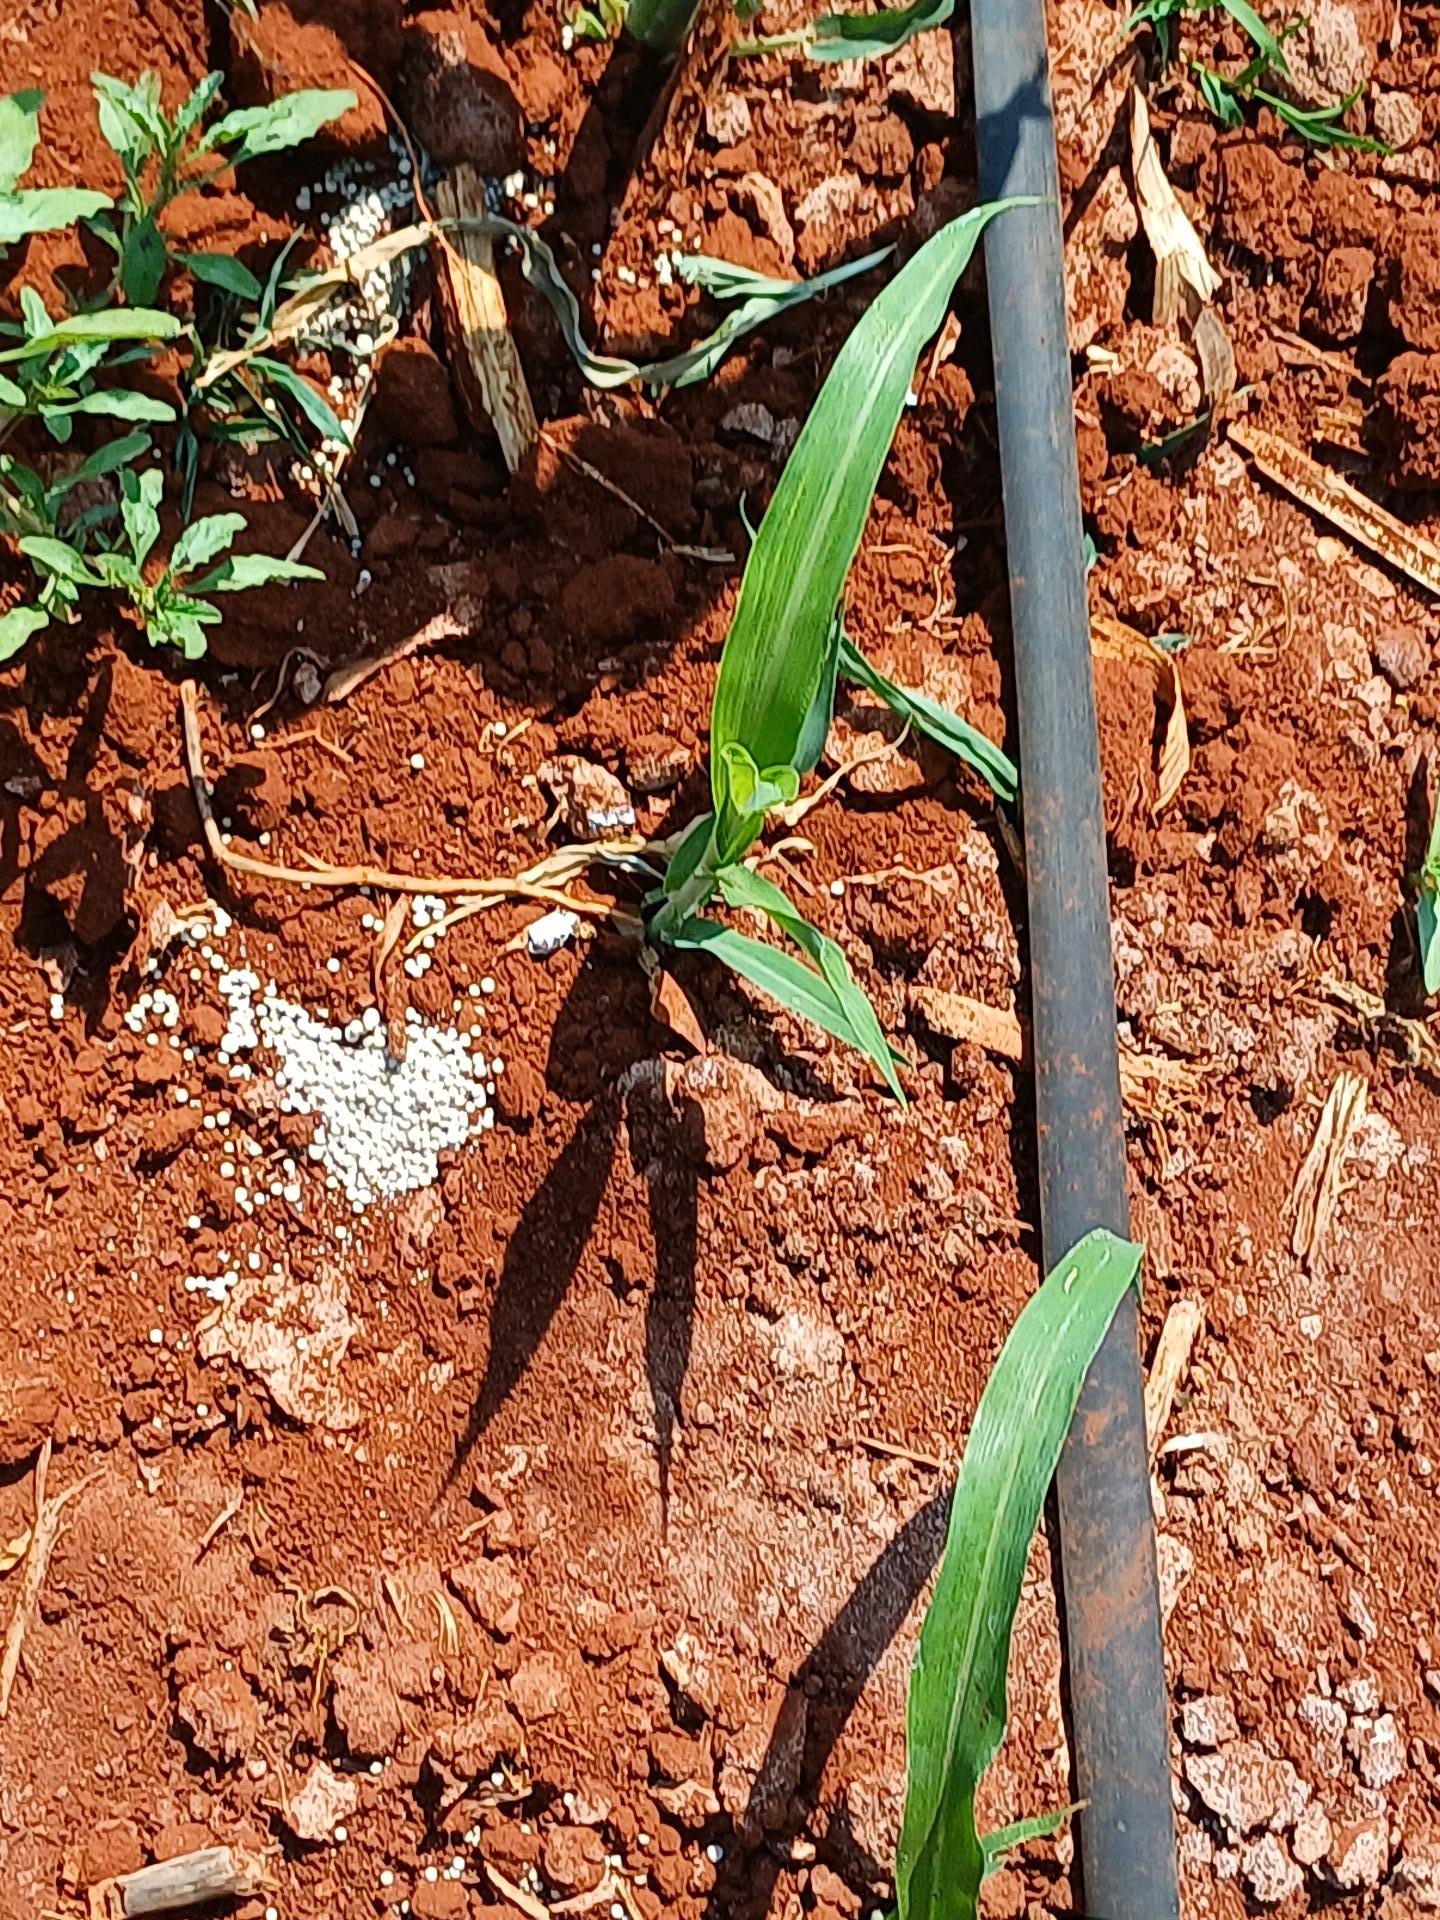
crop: sorghum
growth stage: vegetative
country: Kenya
